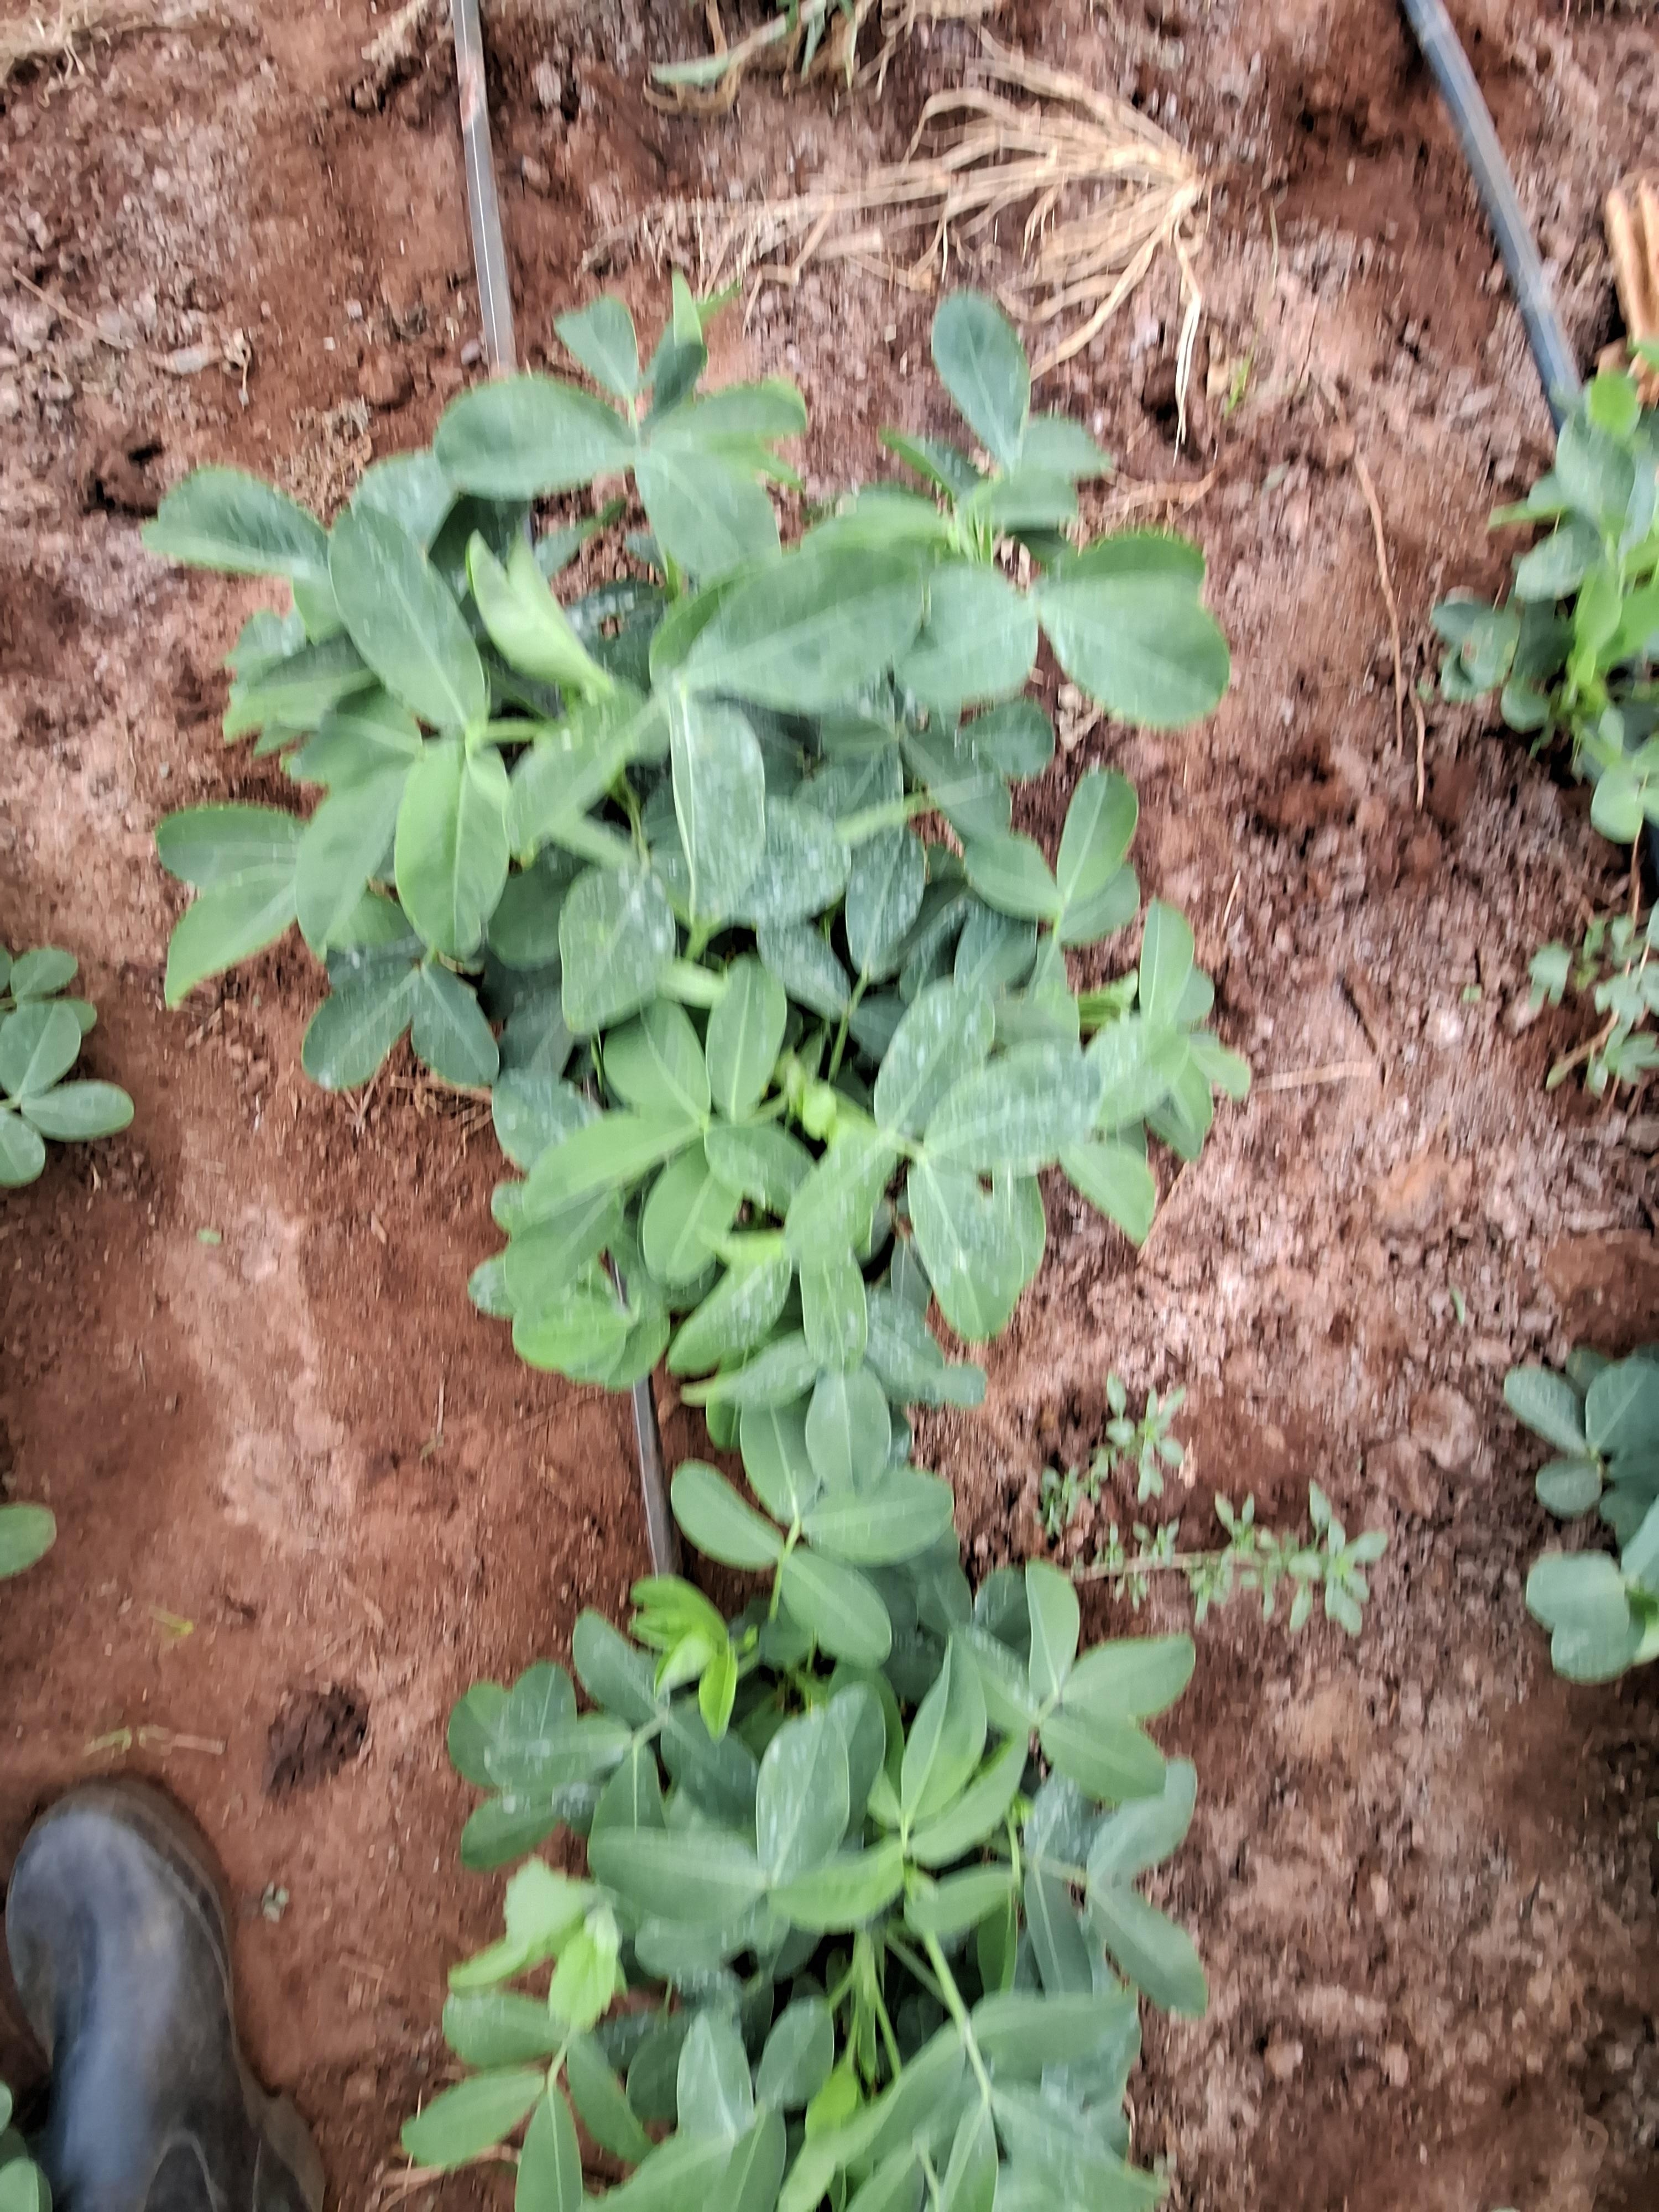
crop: groundnut
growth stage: flowering
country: Kenya
